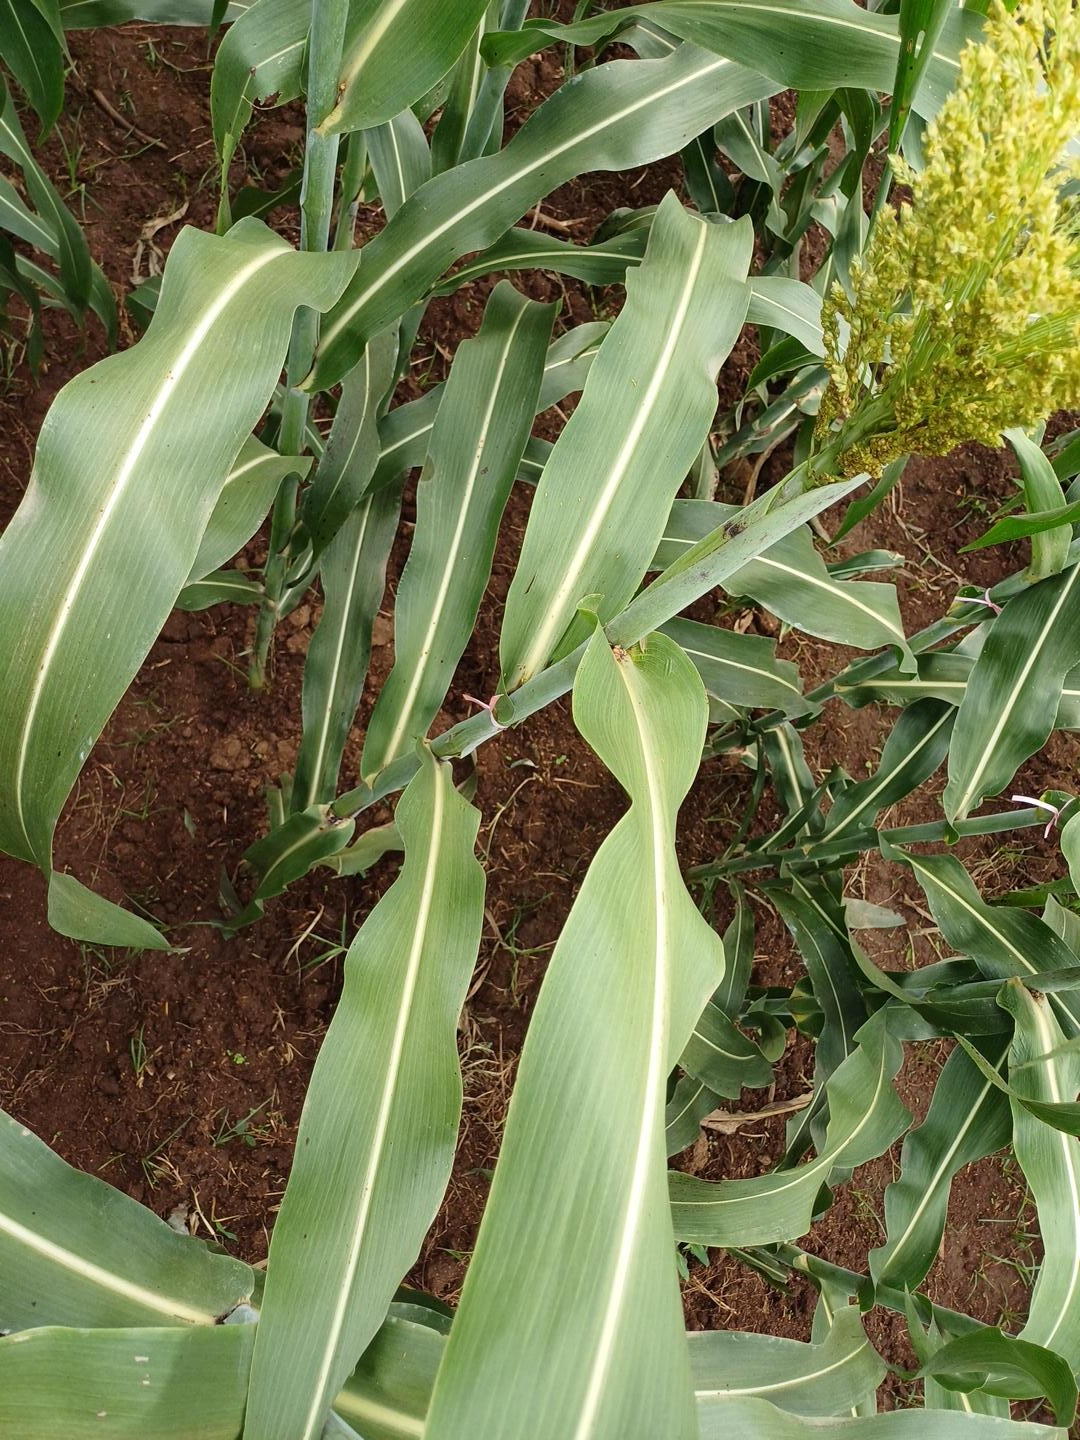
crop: sorghum
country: Kenya
